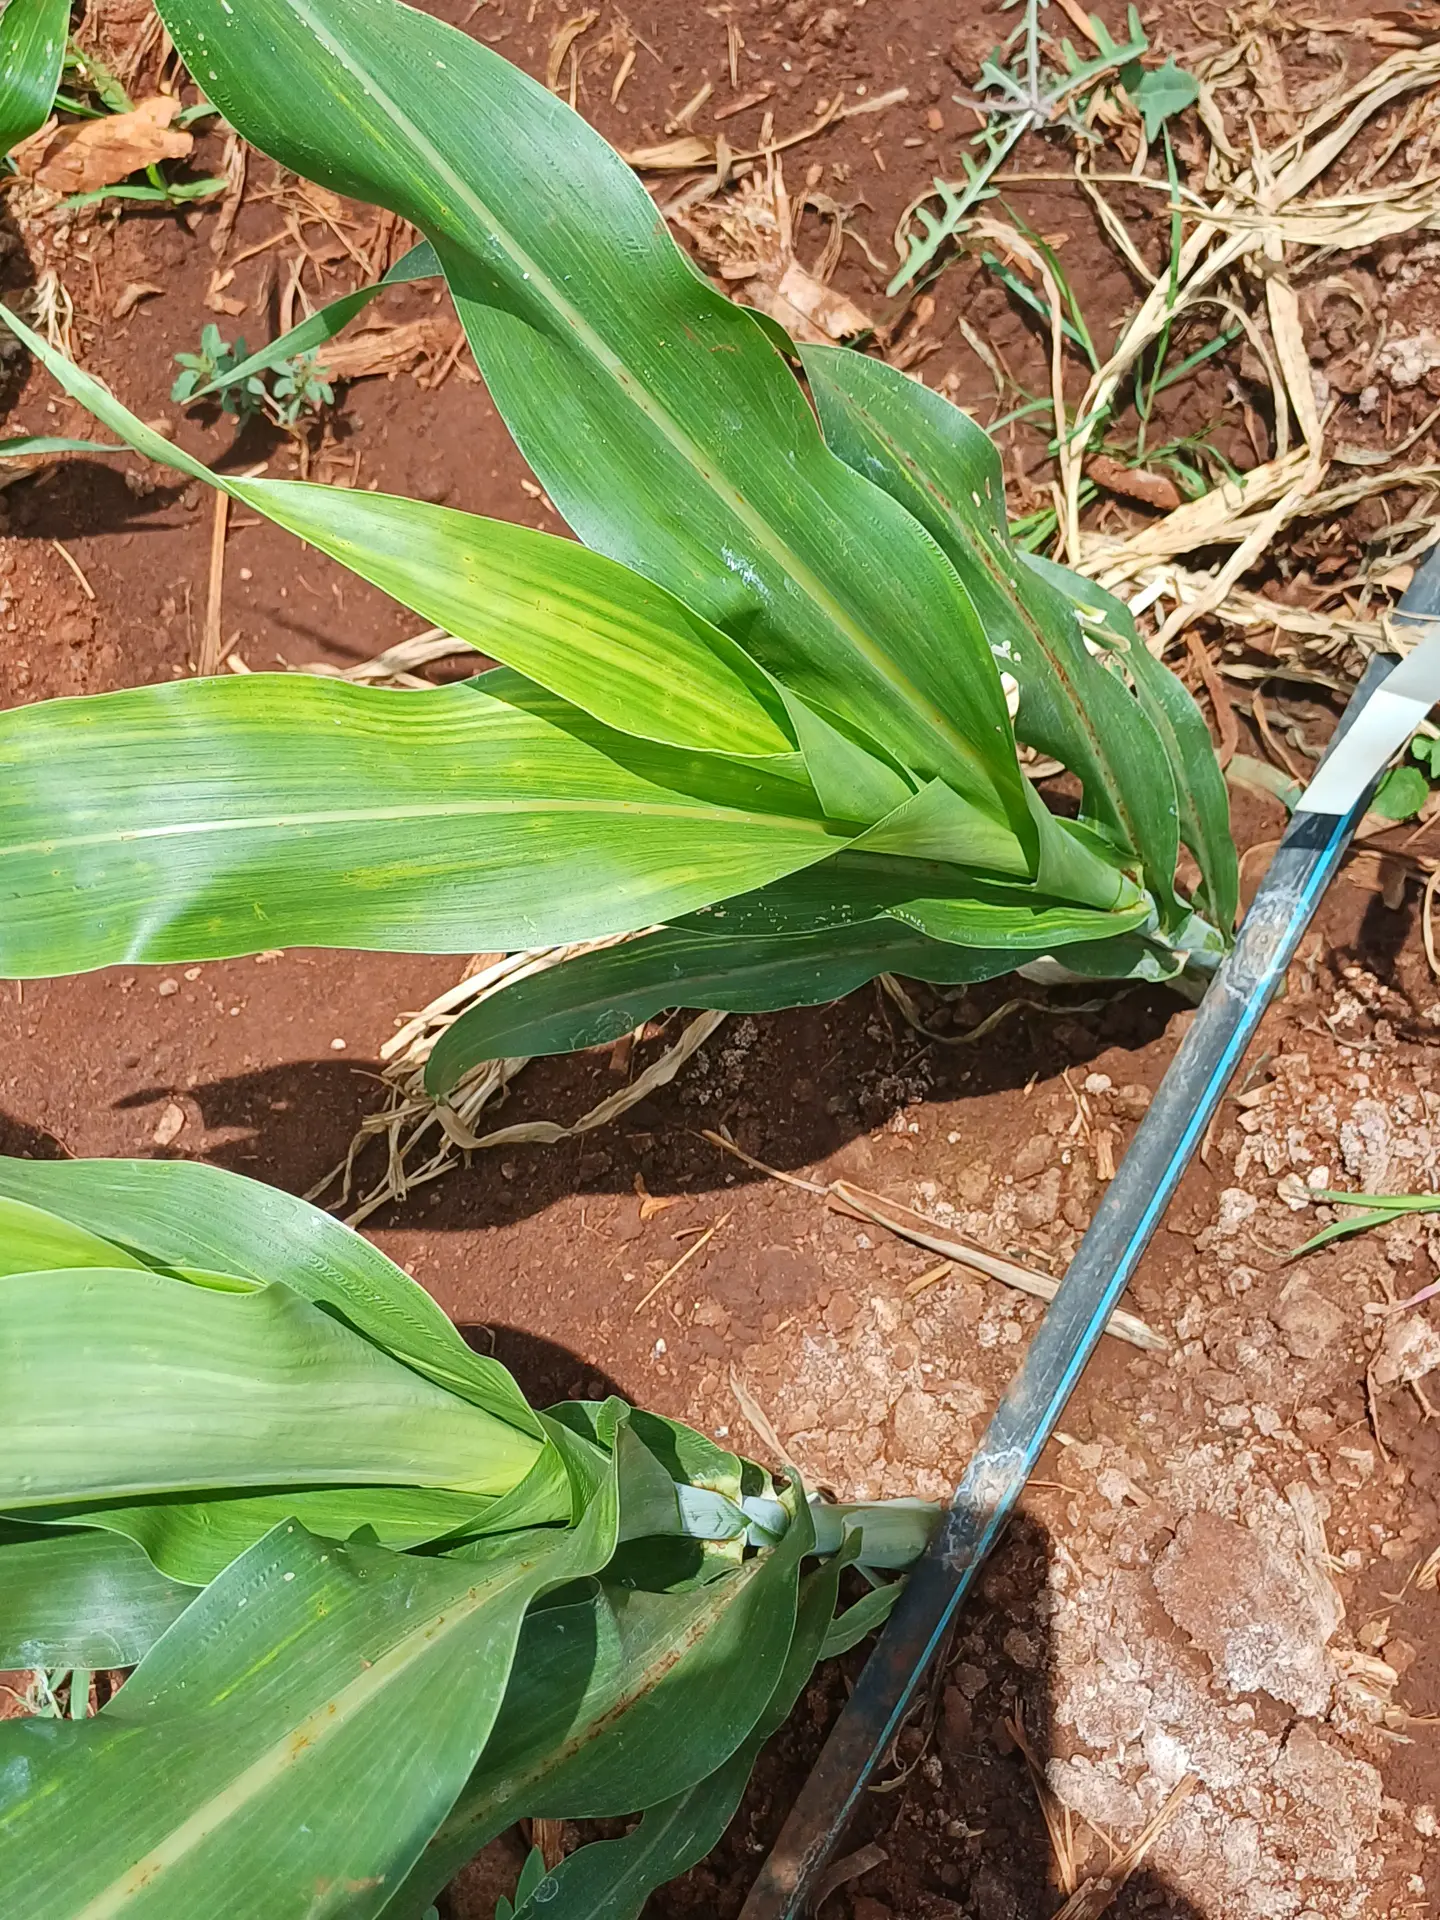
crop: sorghum
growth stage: vegetative
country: Kenya
